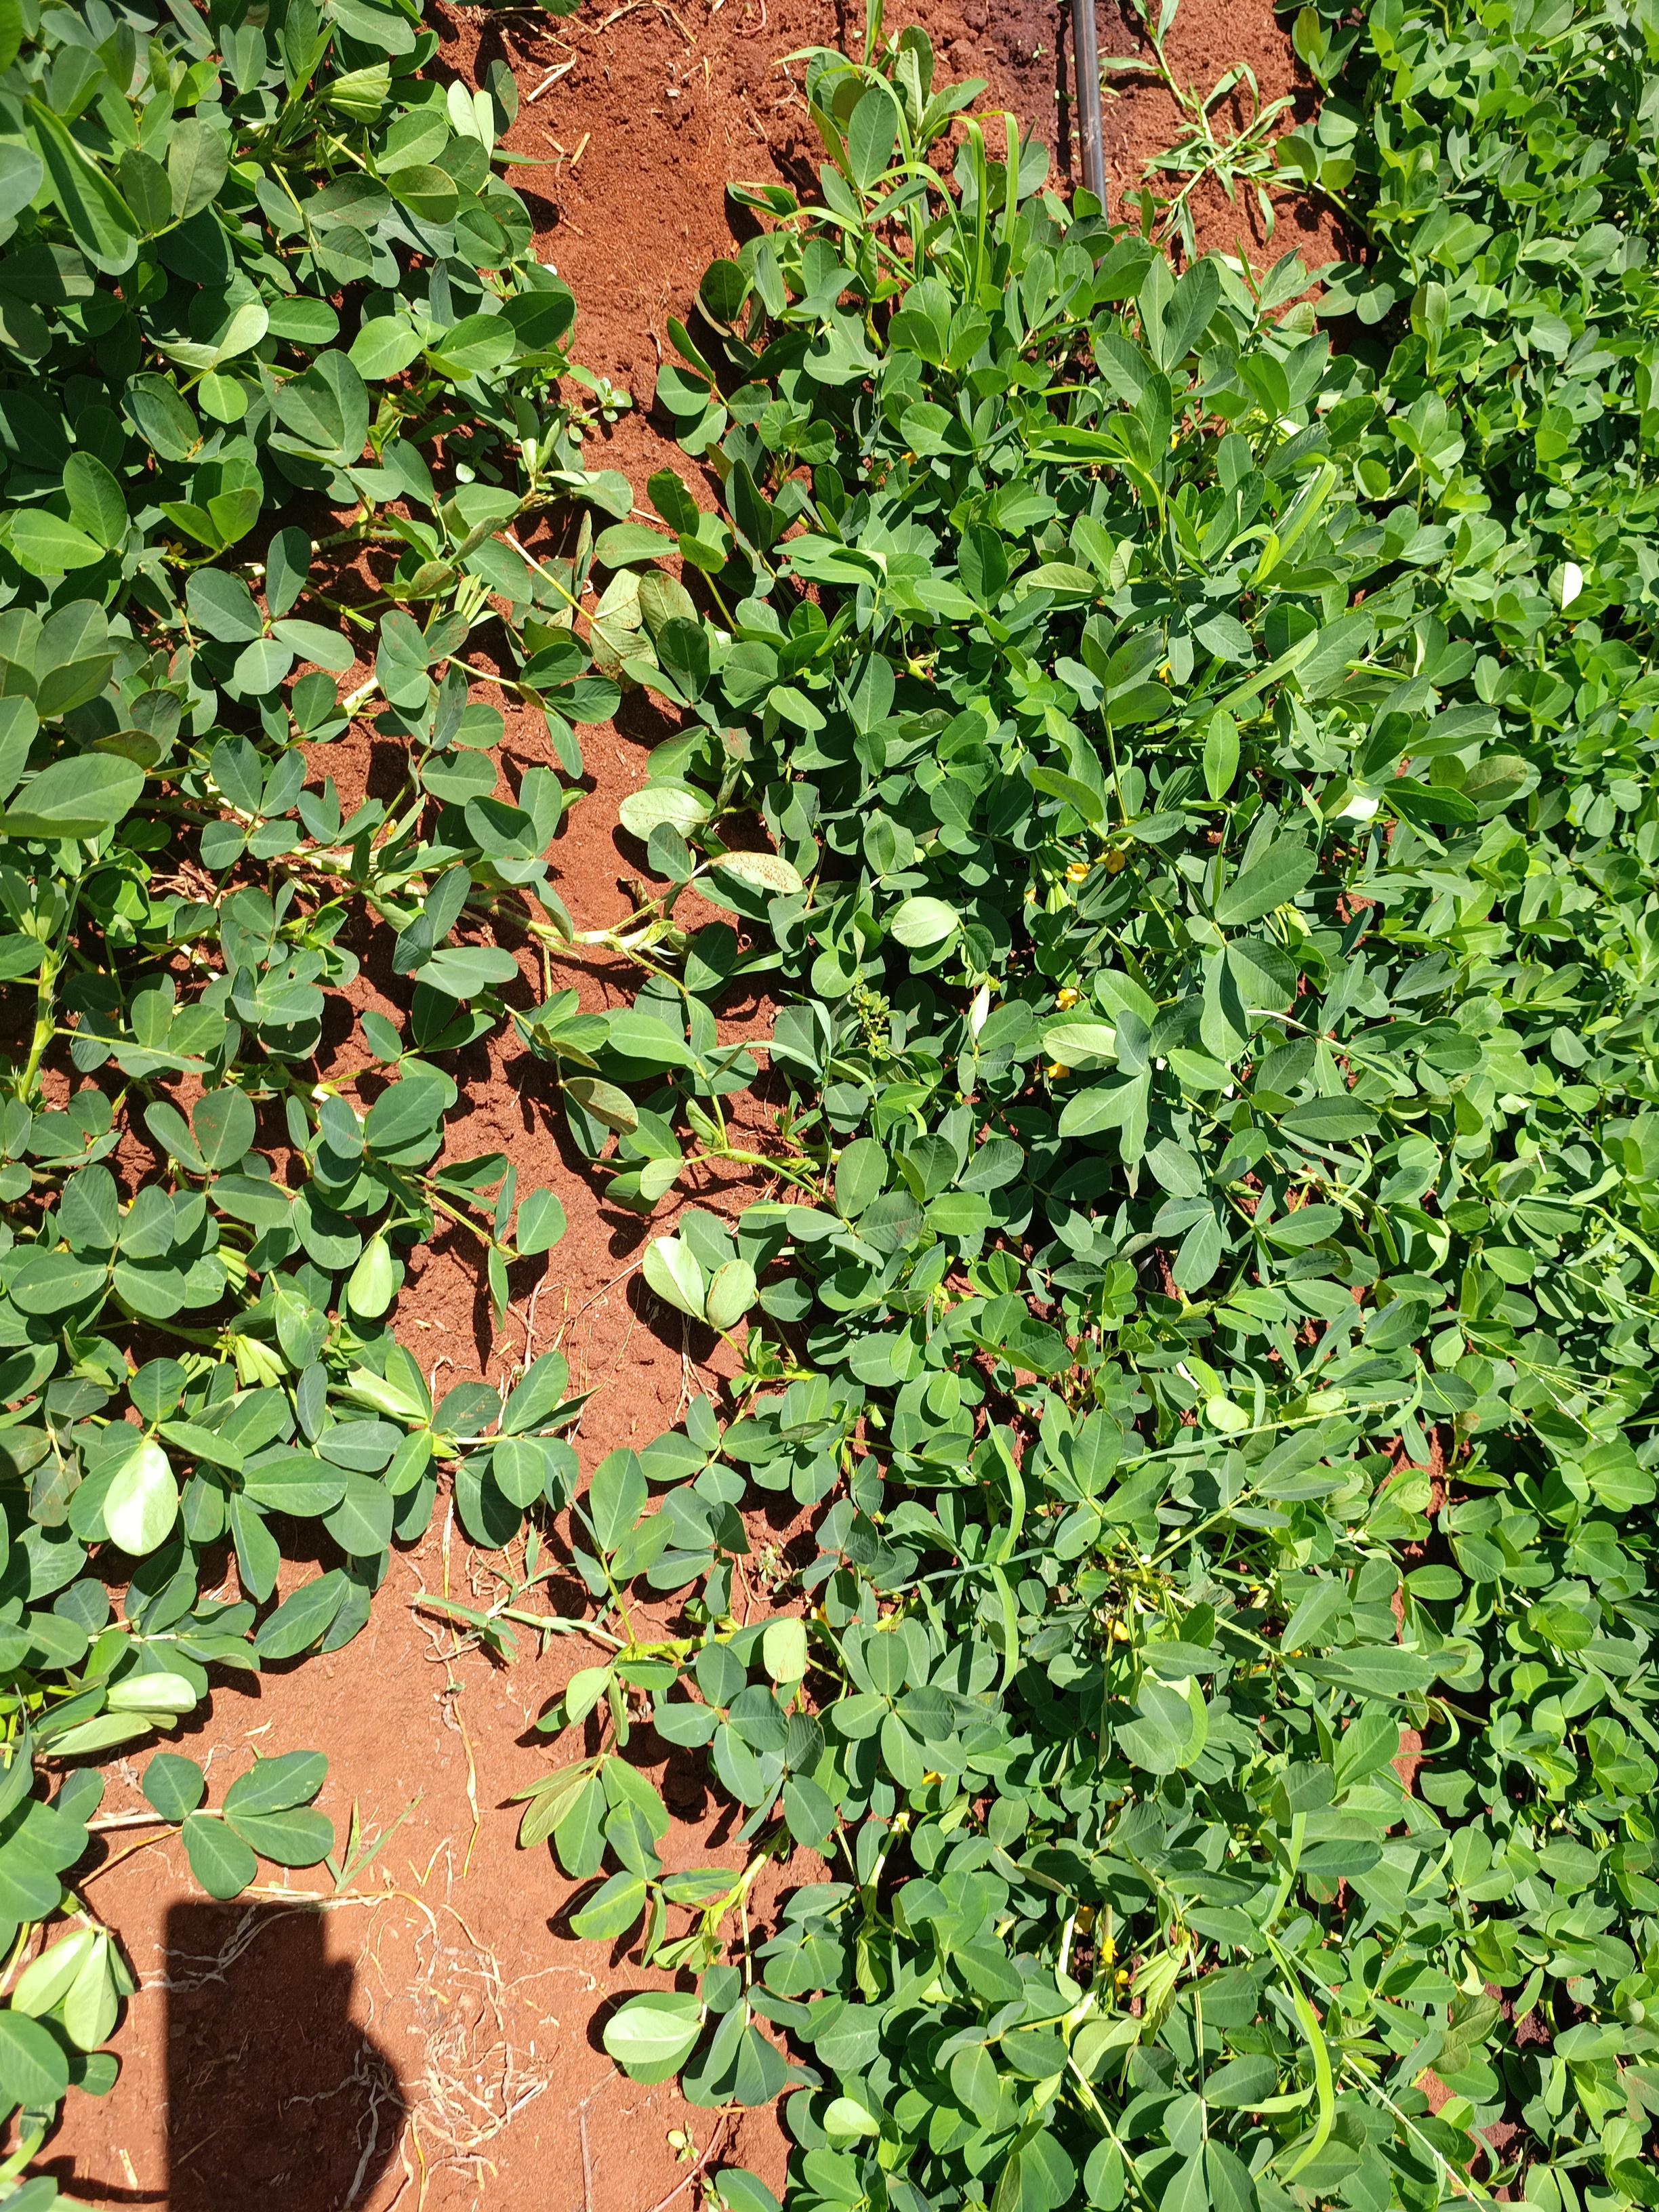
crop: groundnut
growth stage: flowering
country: Kenya
